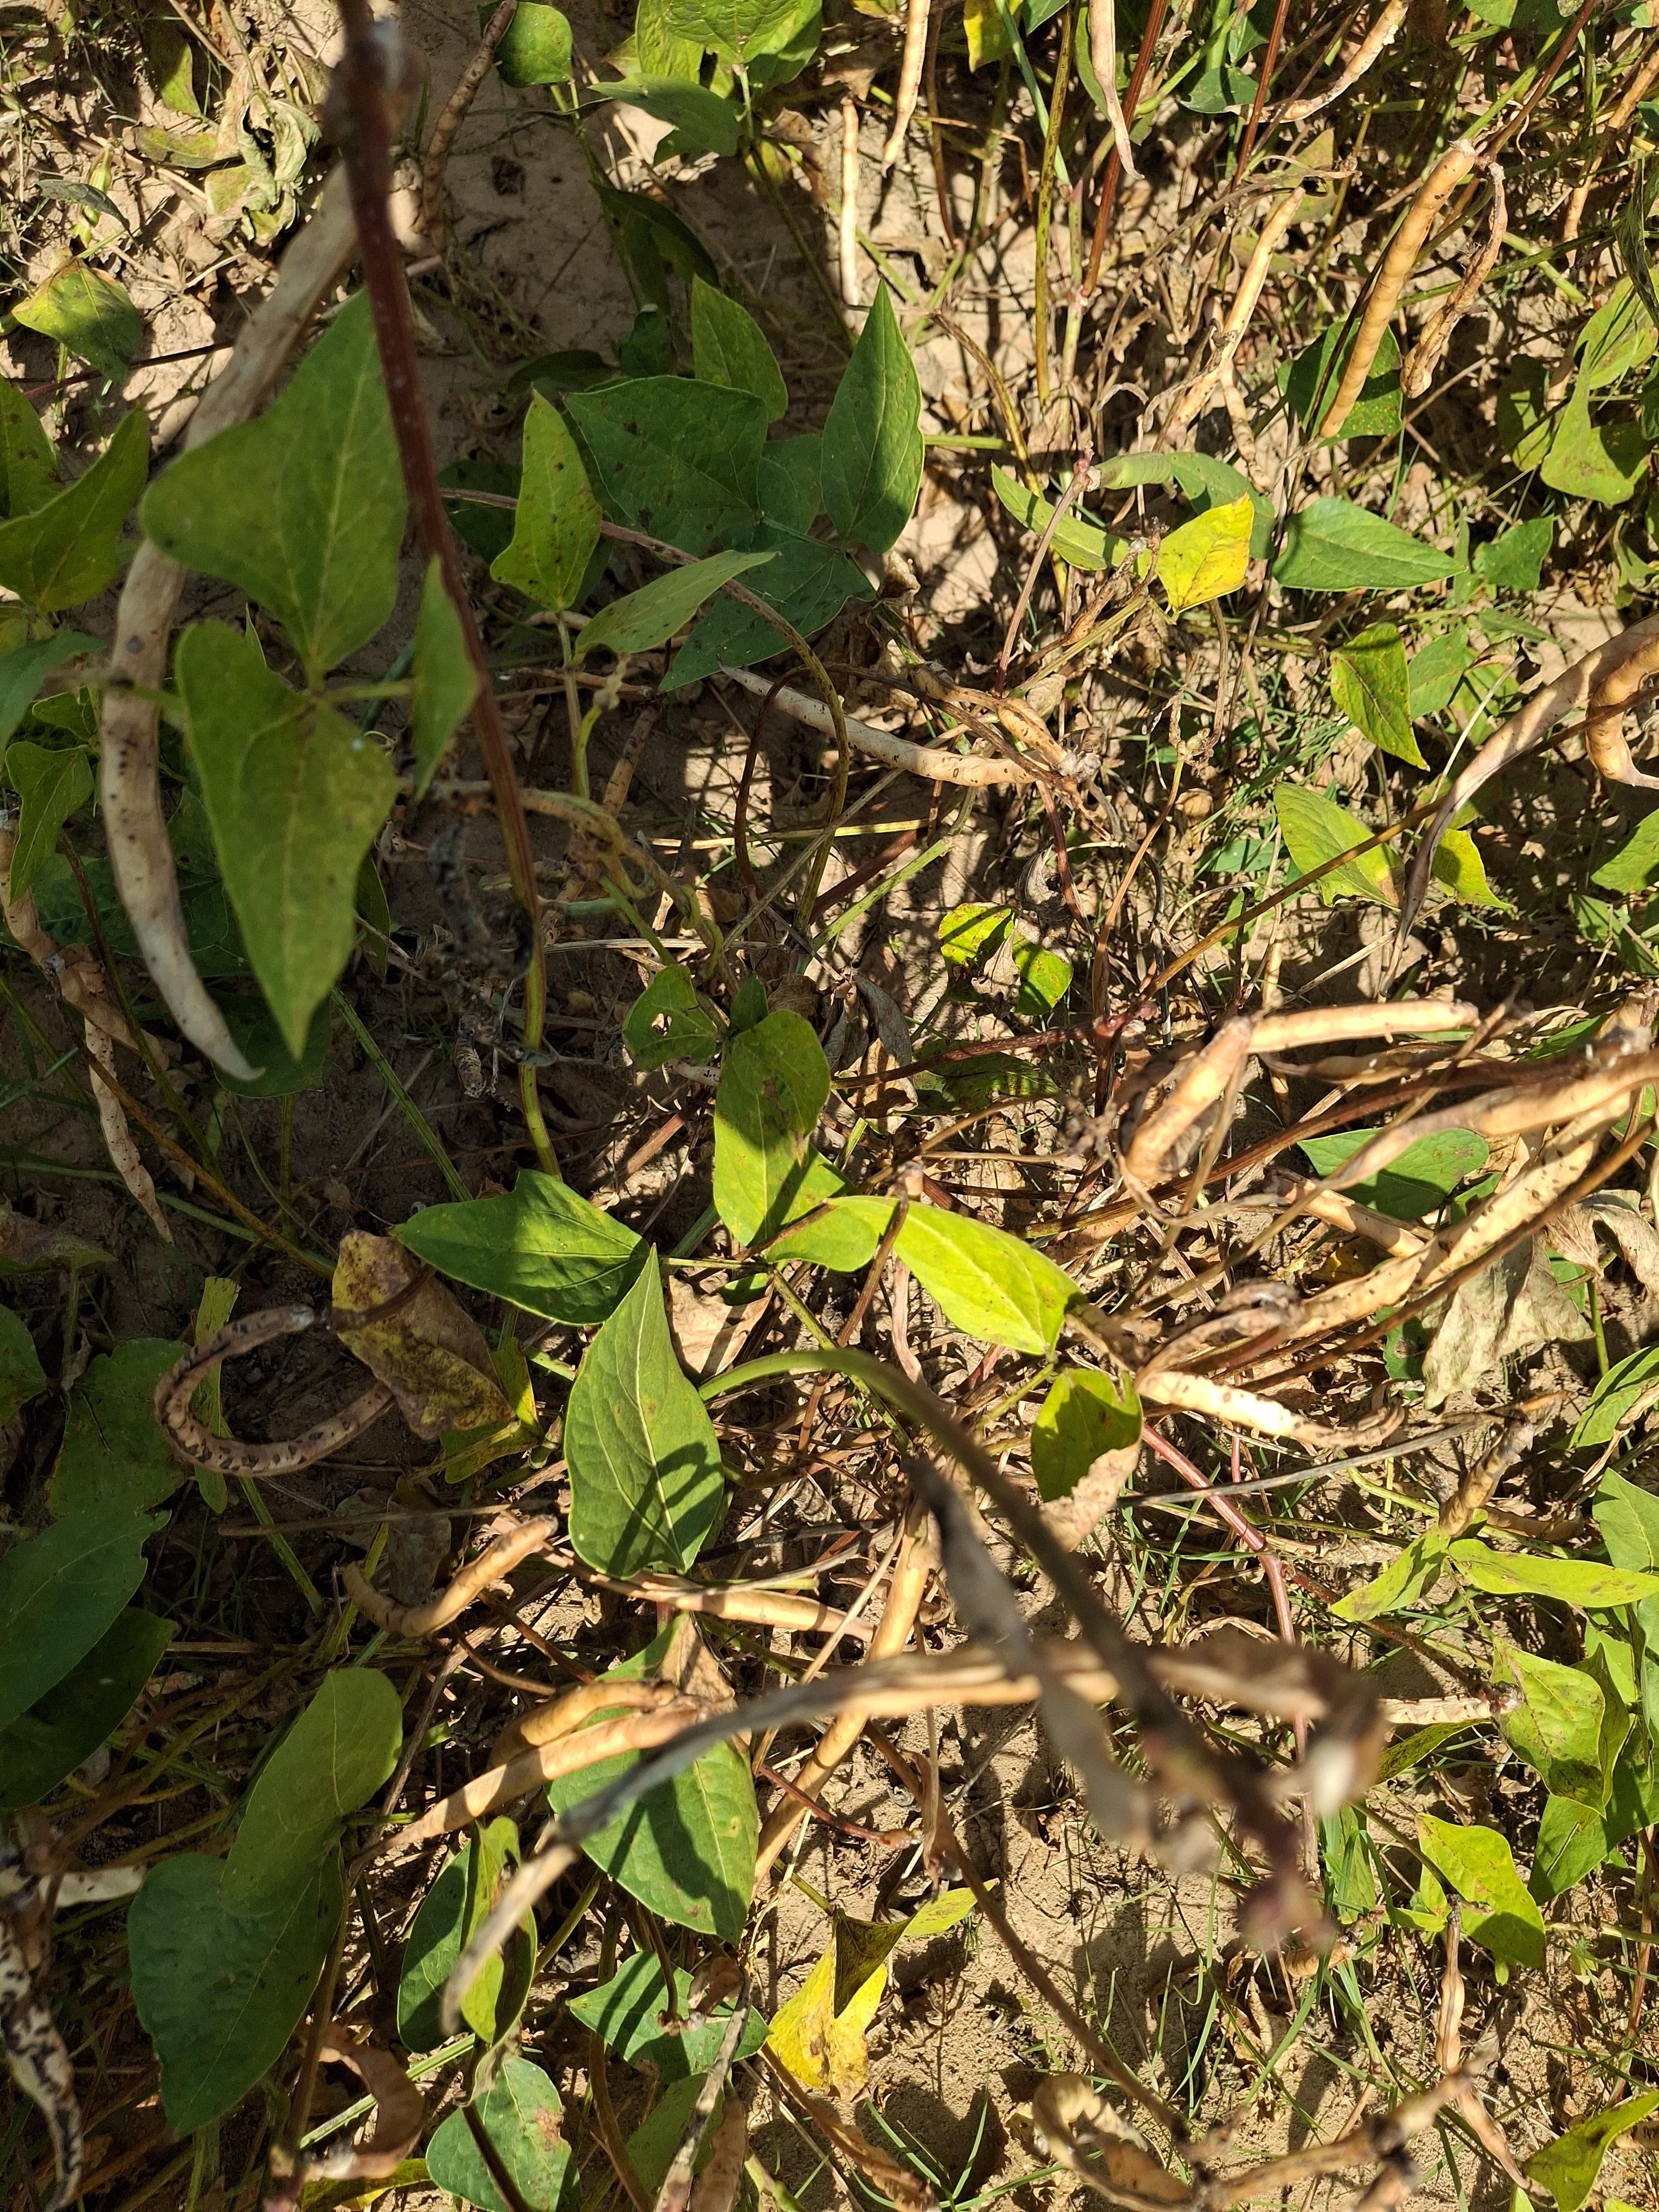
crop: cowpea
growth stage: maturity
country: Nigeria
